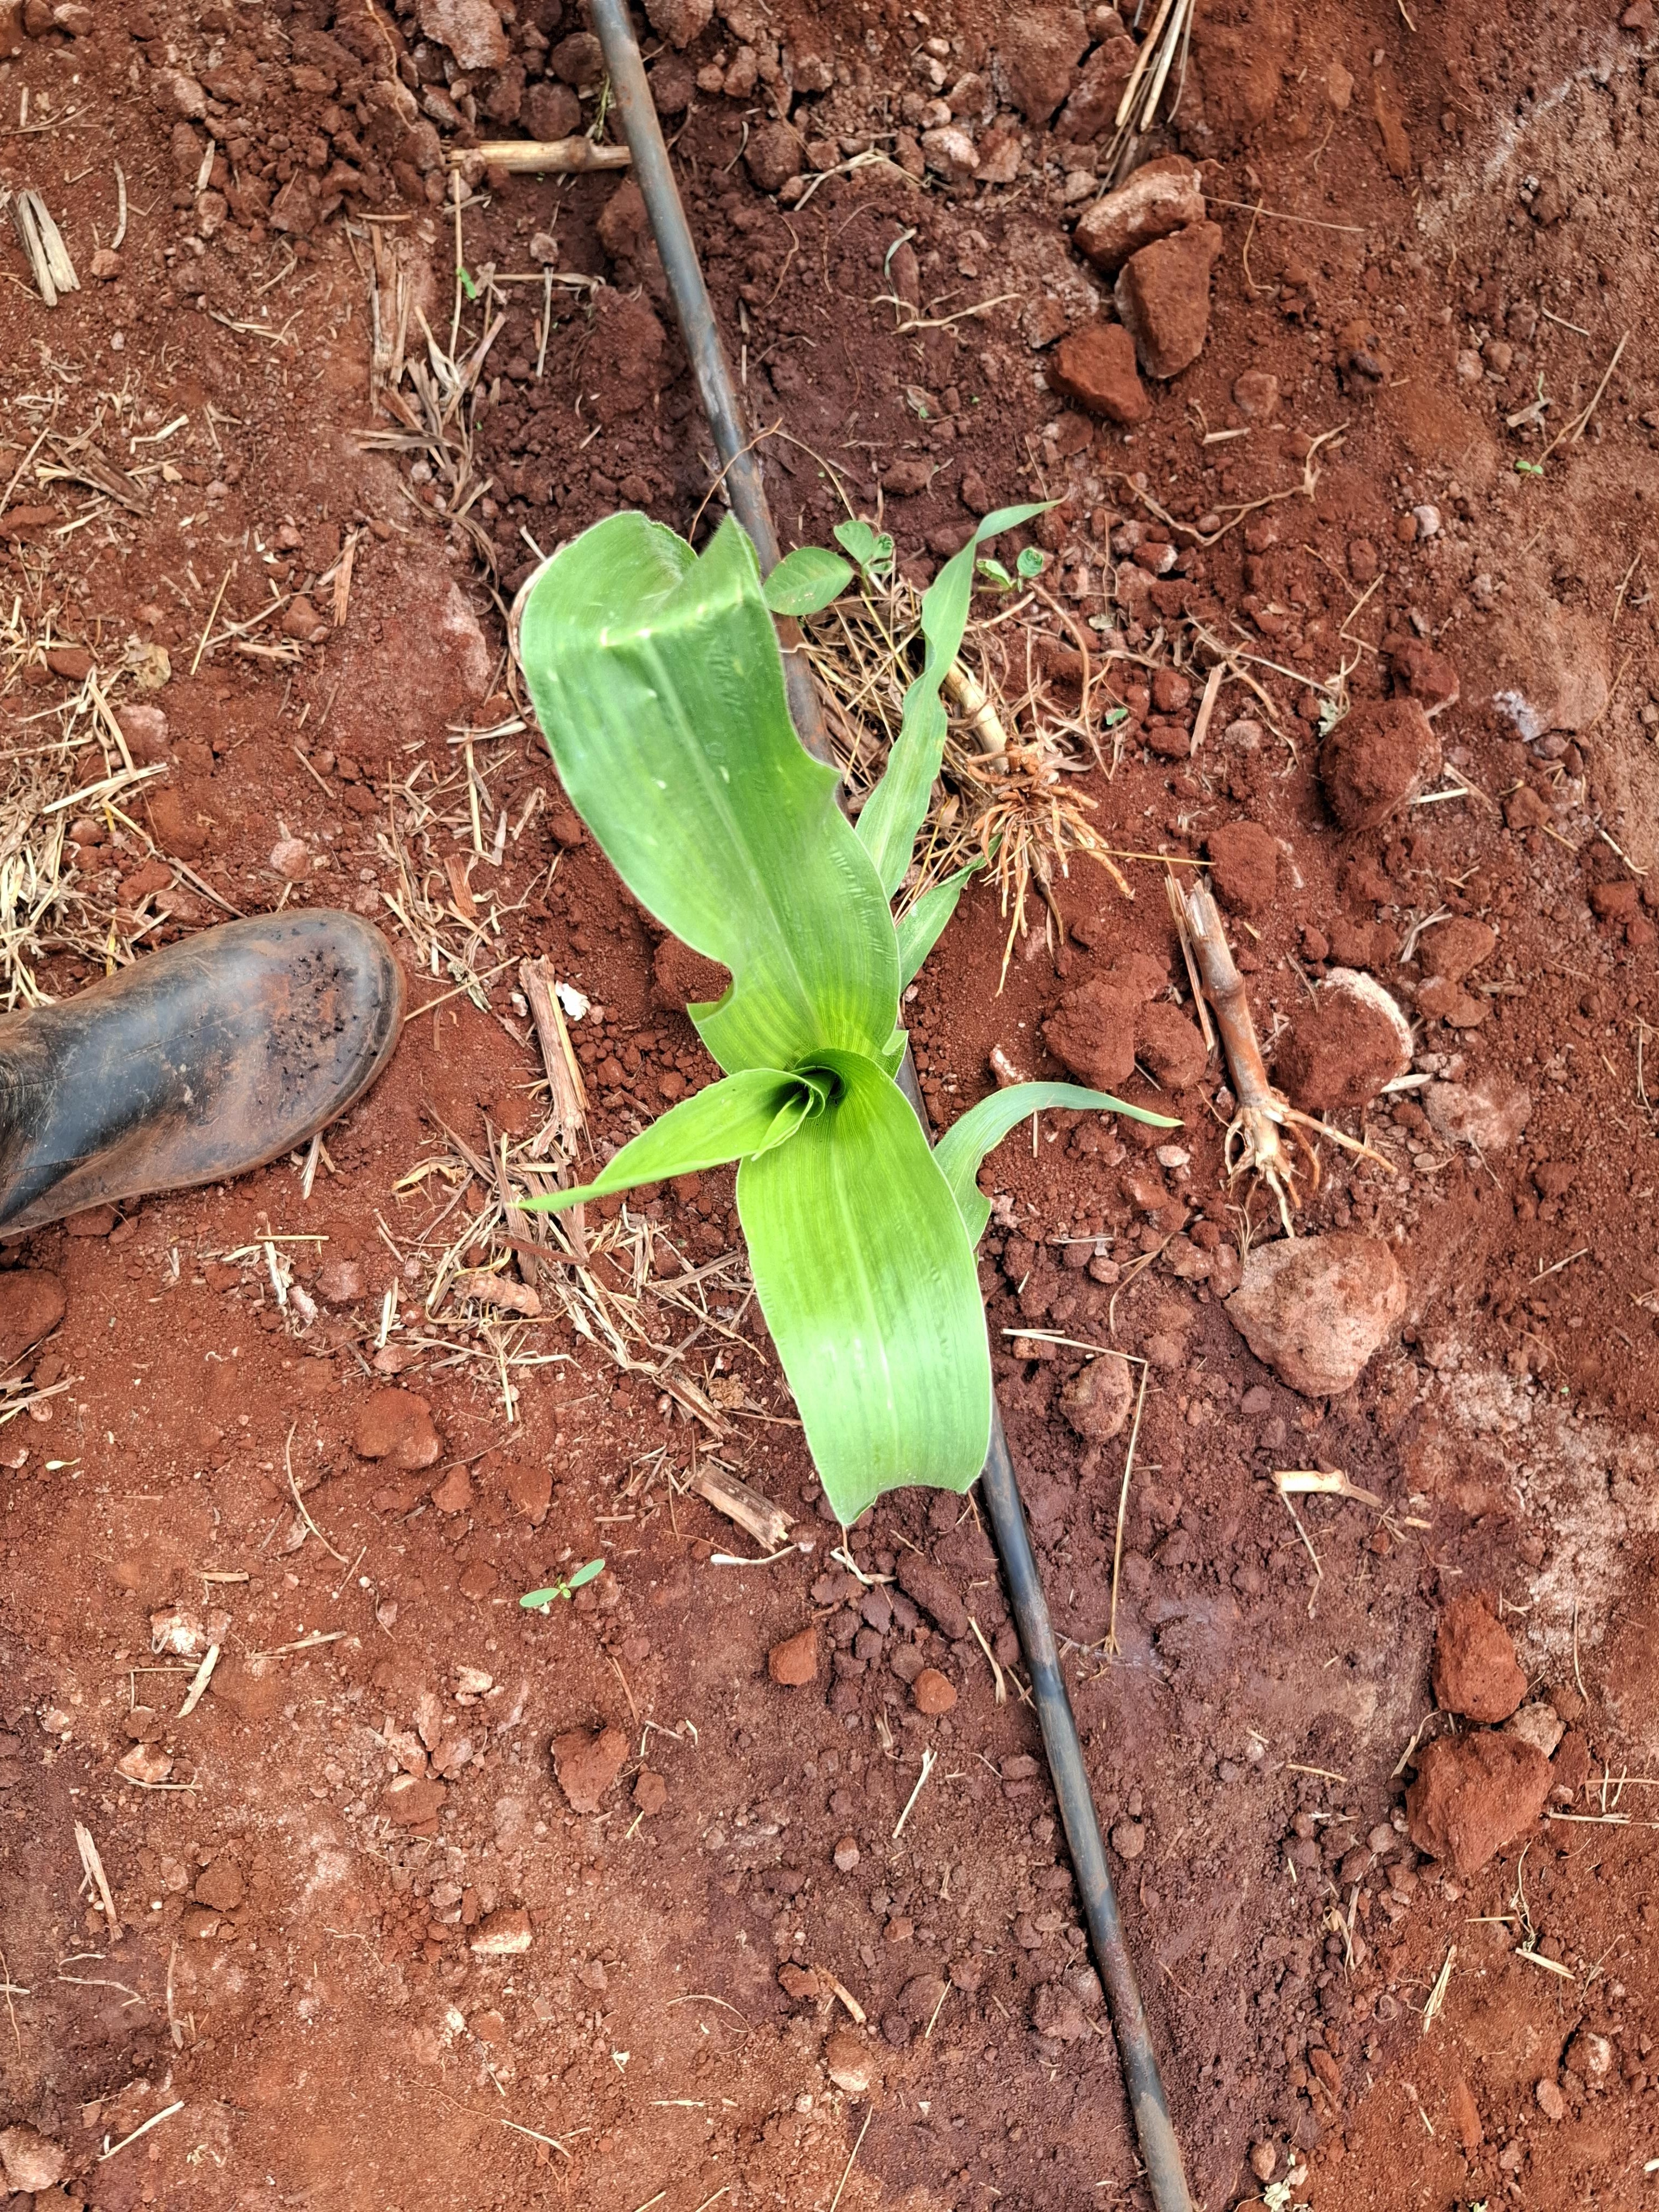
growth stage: vegetative
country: Kenya
